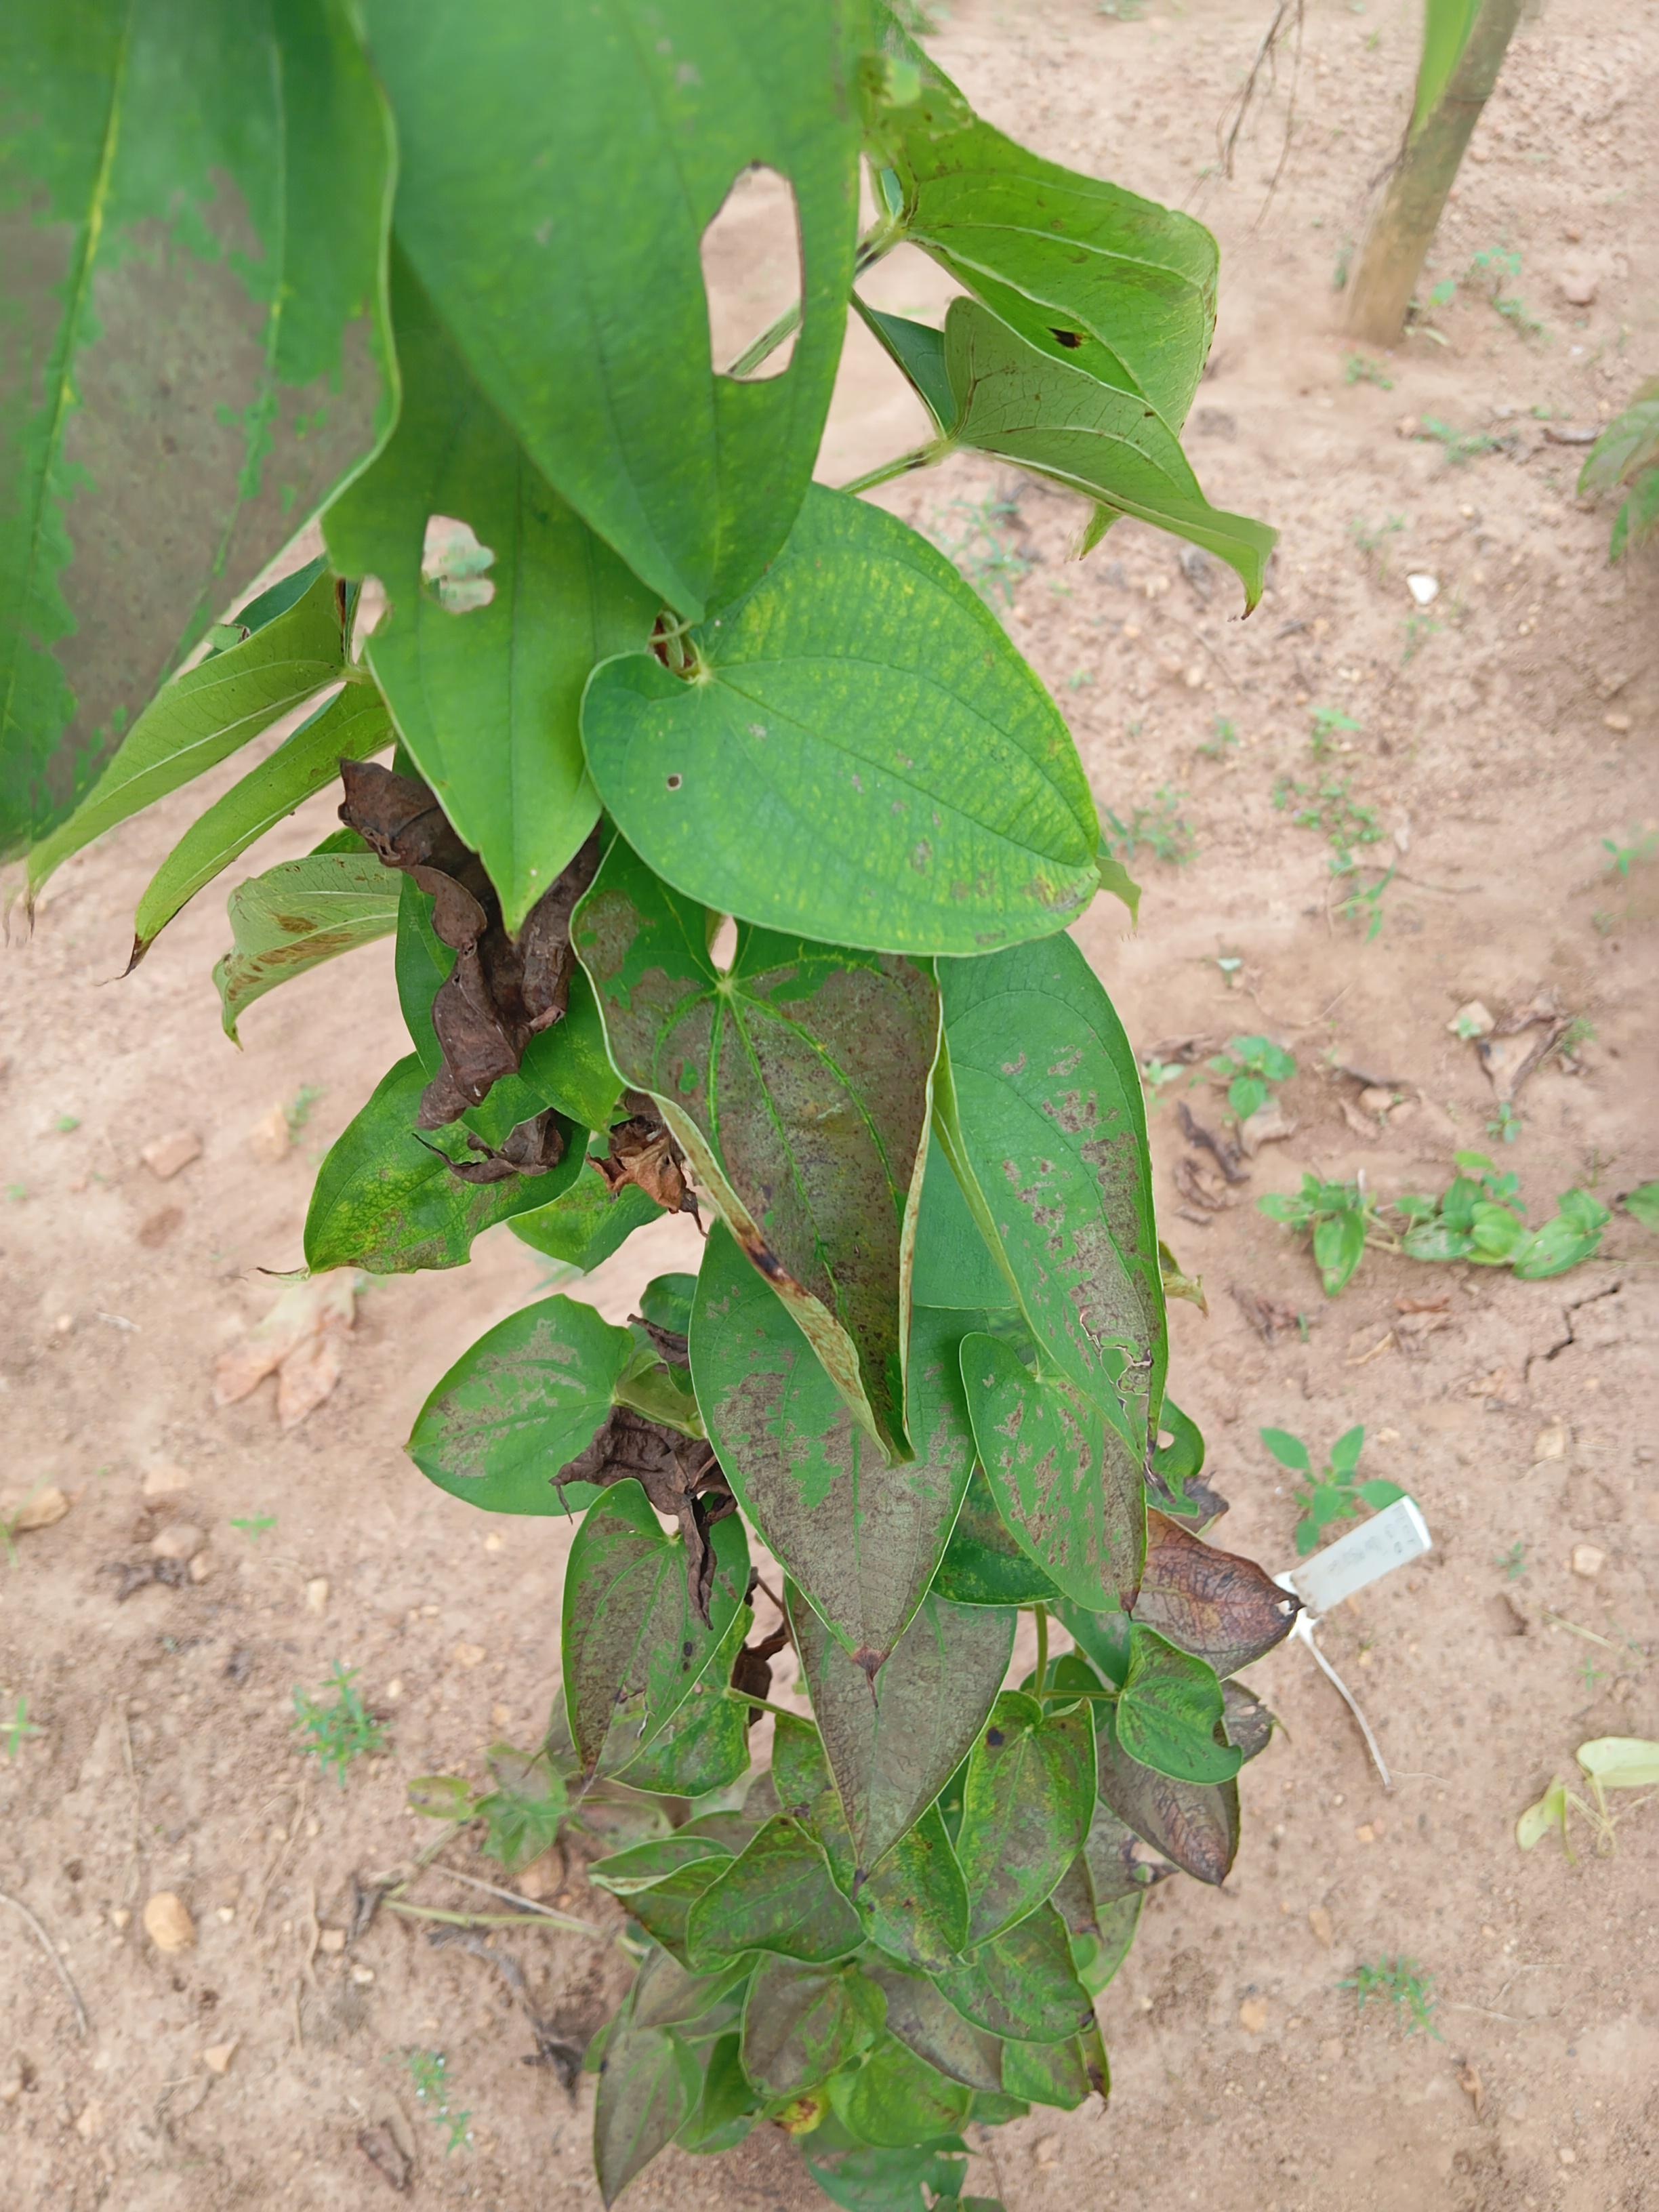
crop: yam
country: Nigeria
